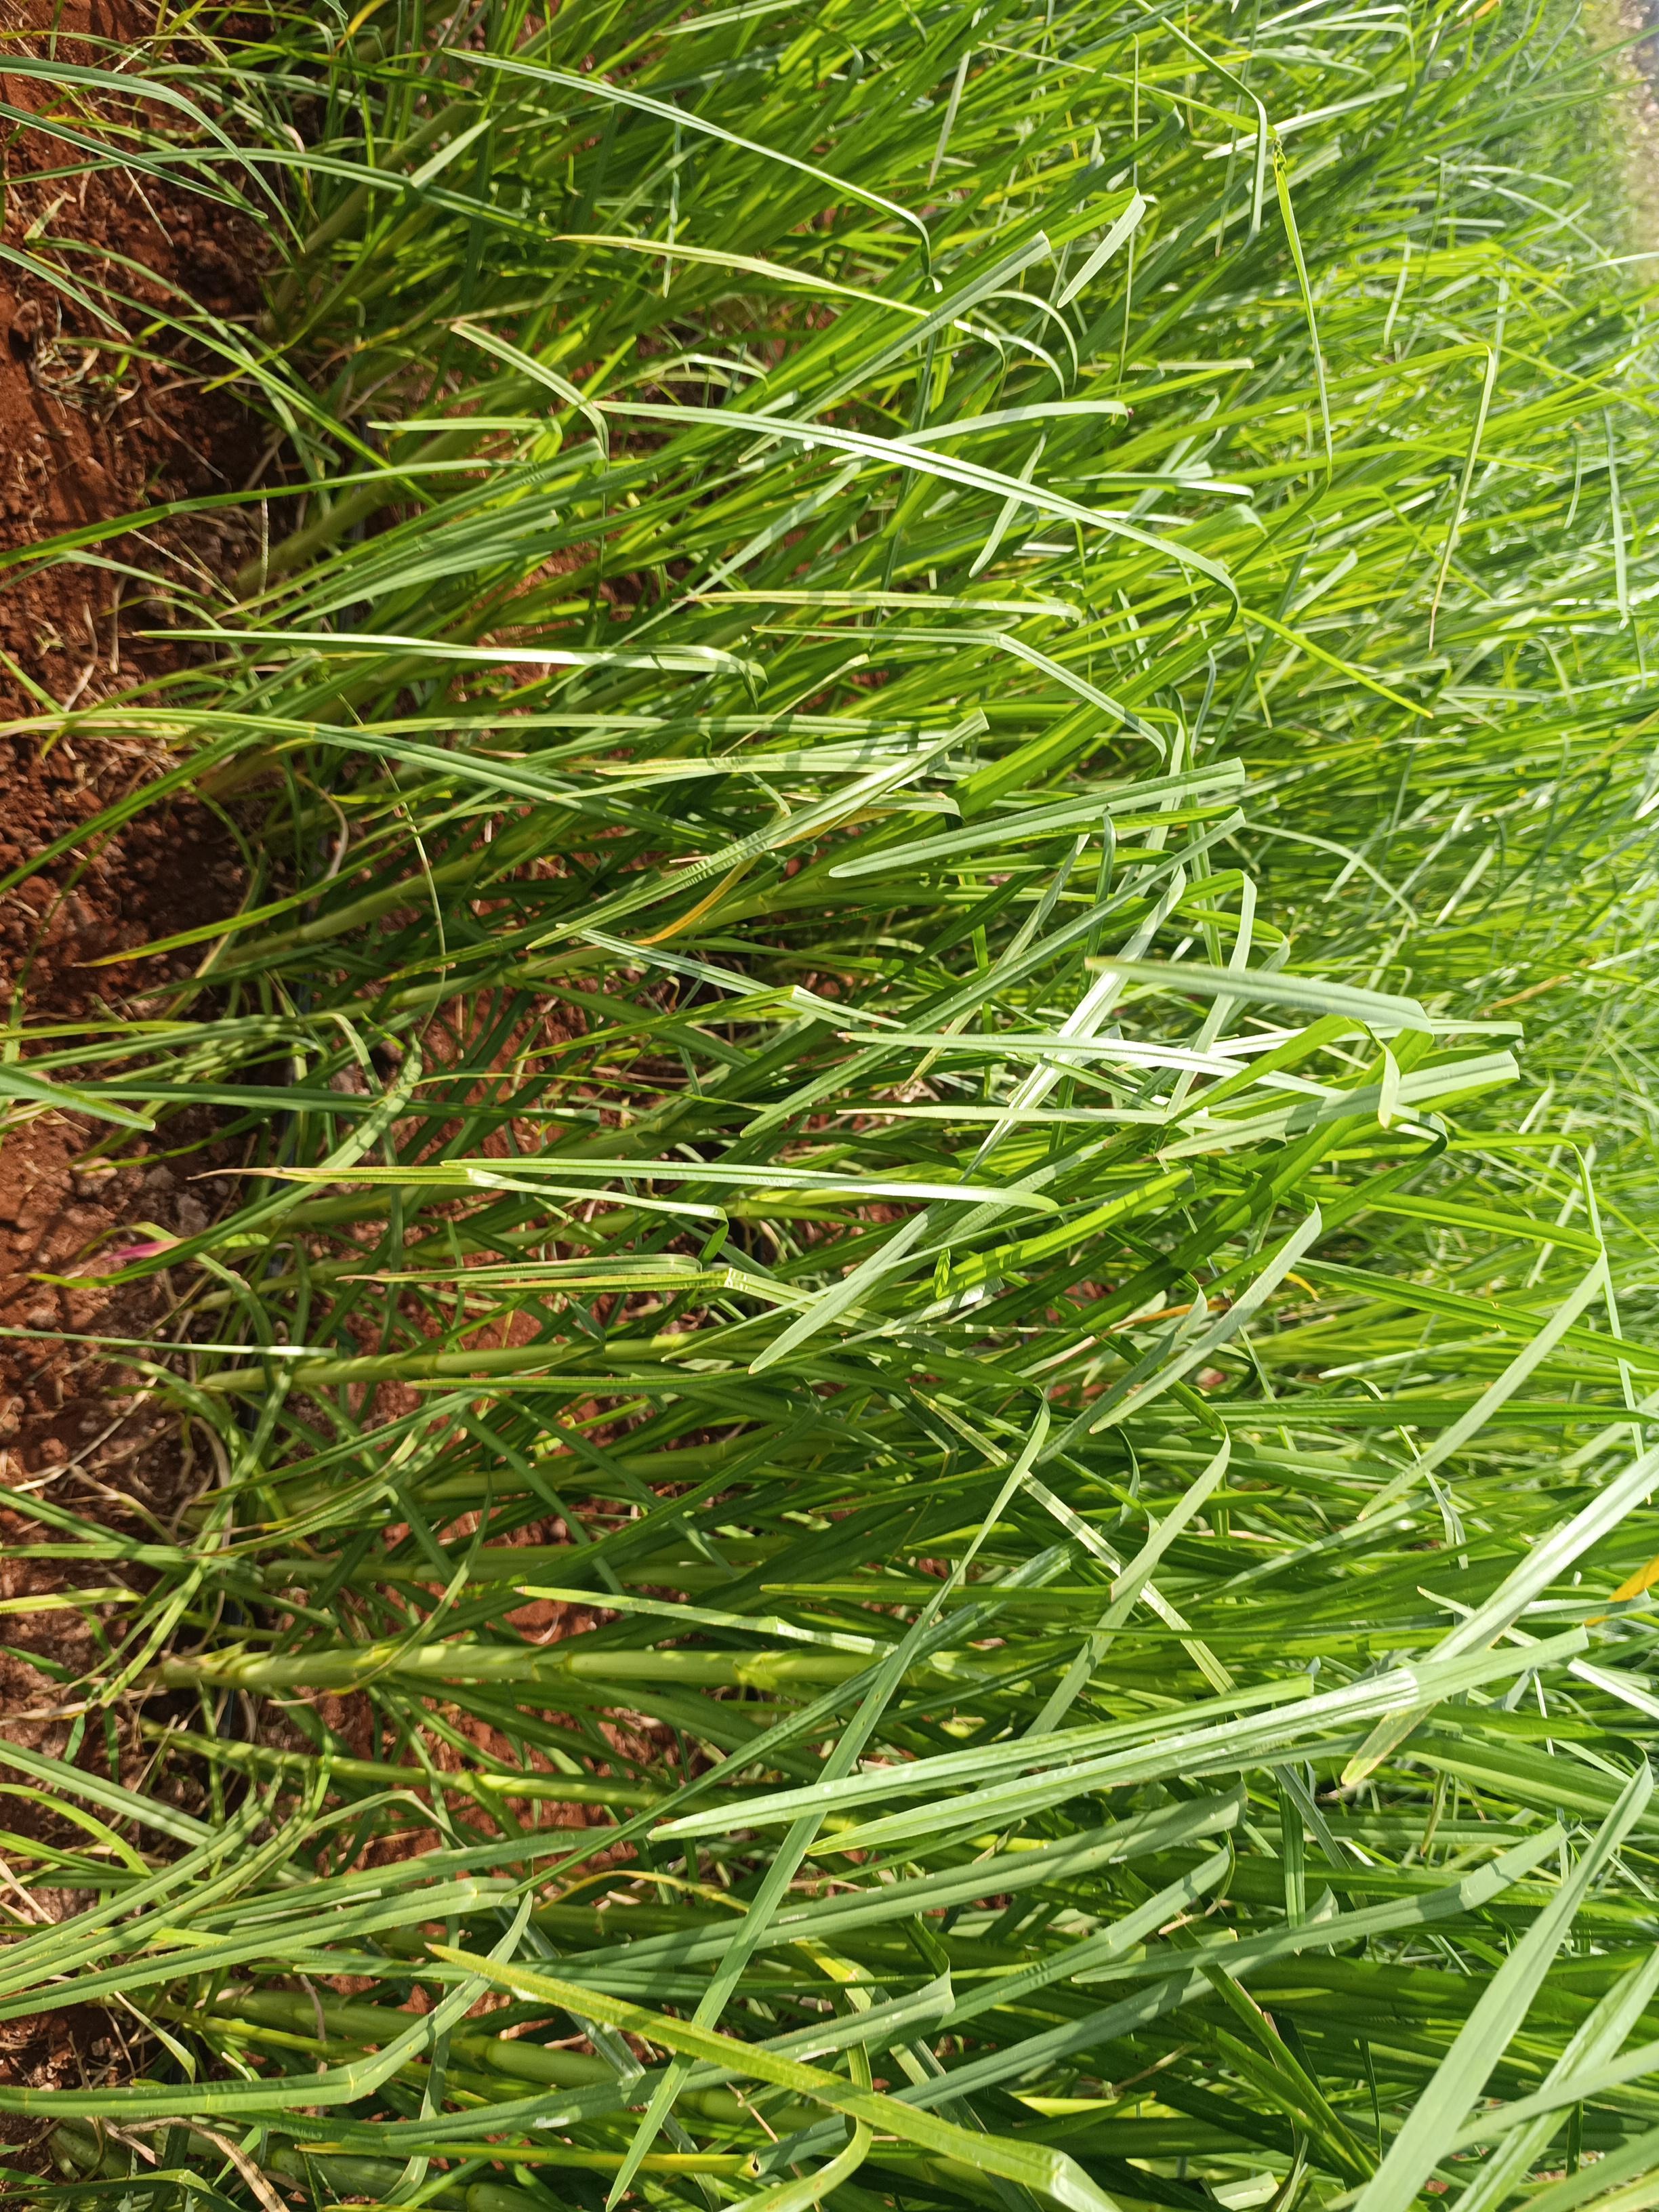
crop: finger millet
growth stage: flowering
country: Kenya
